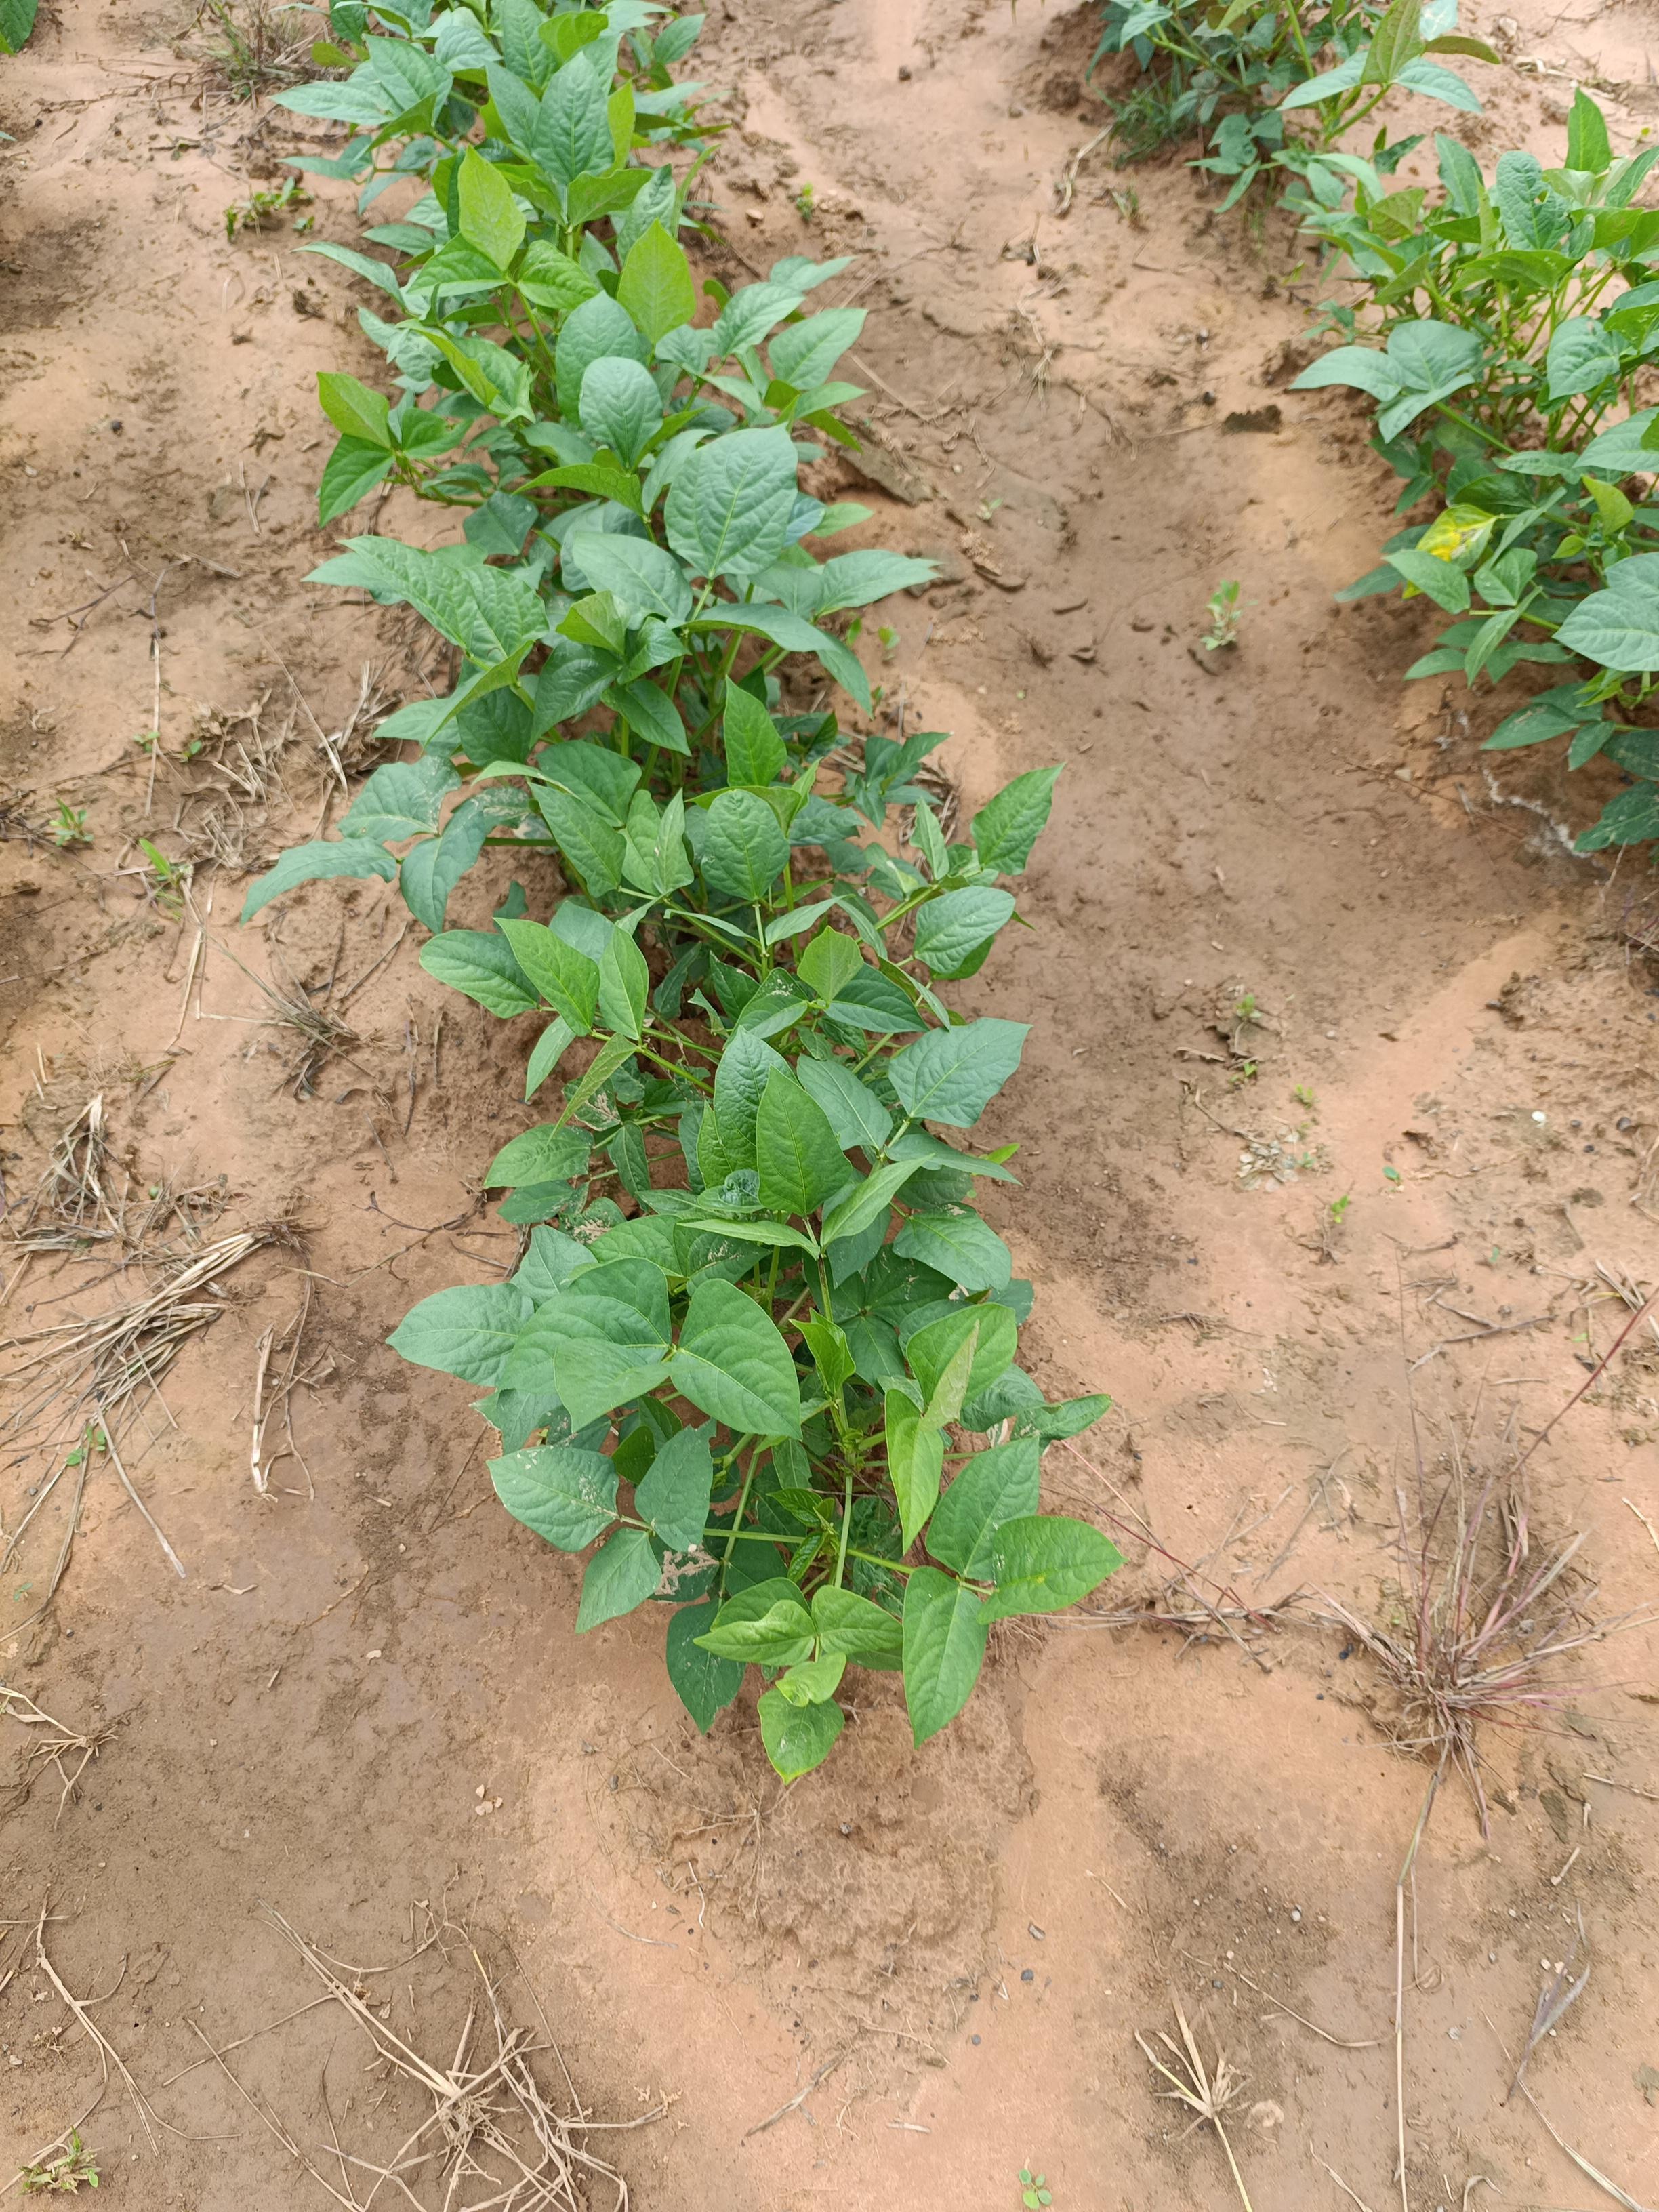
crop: cowpea
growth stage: emergence
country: Nigeria
